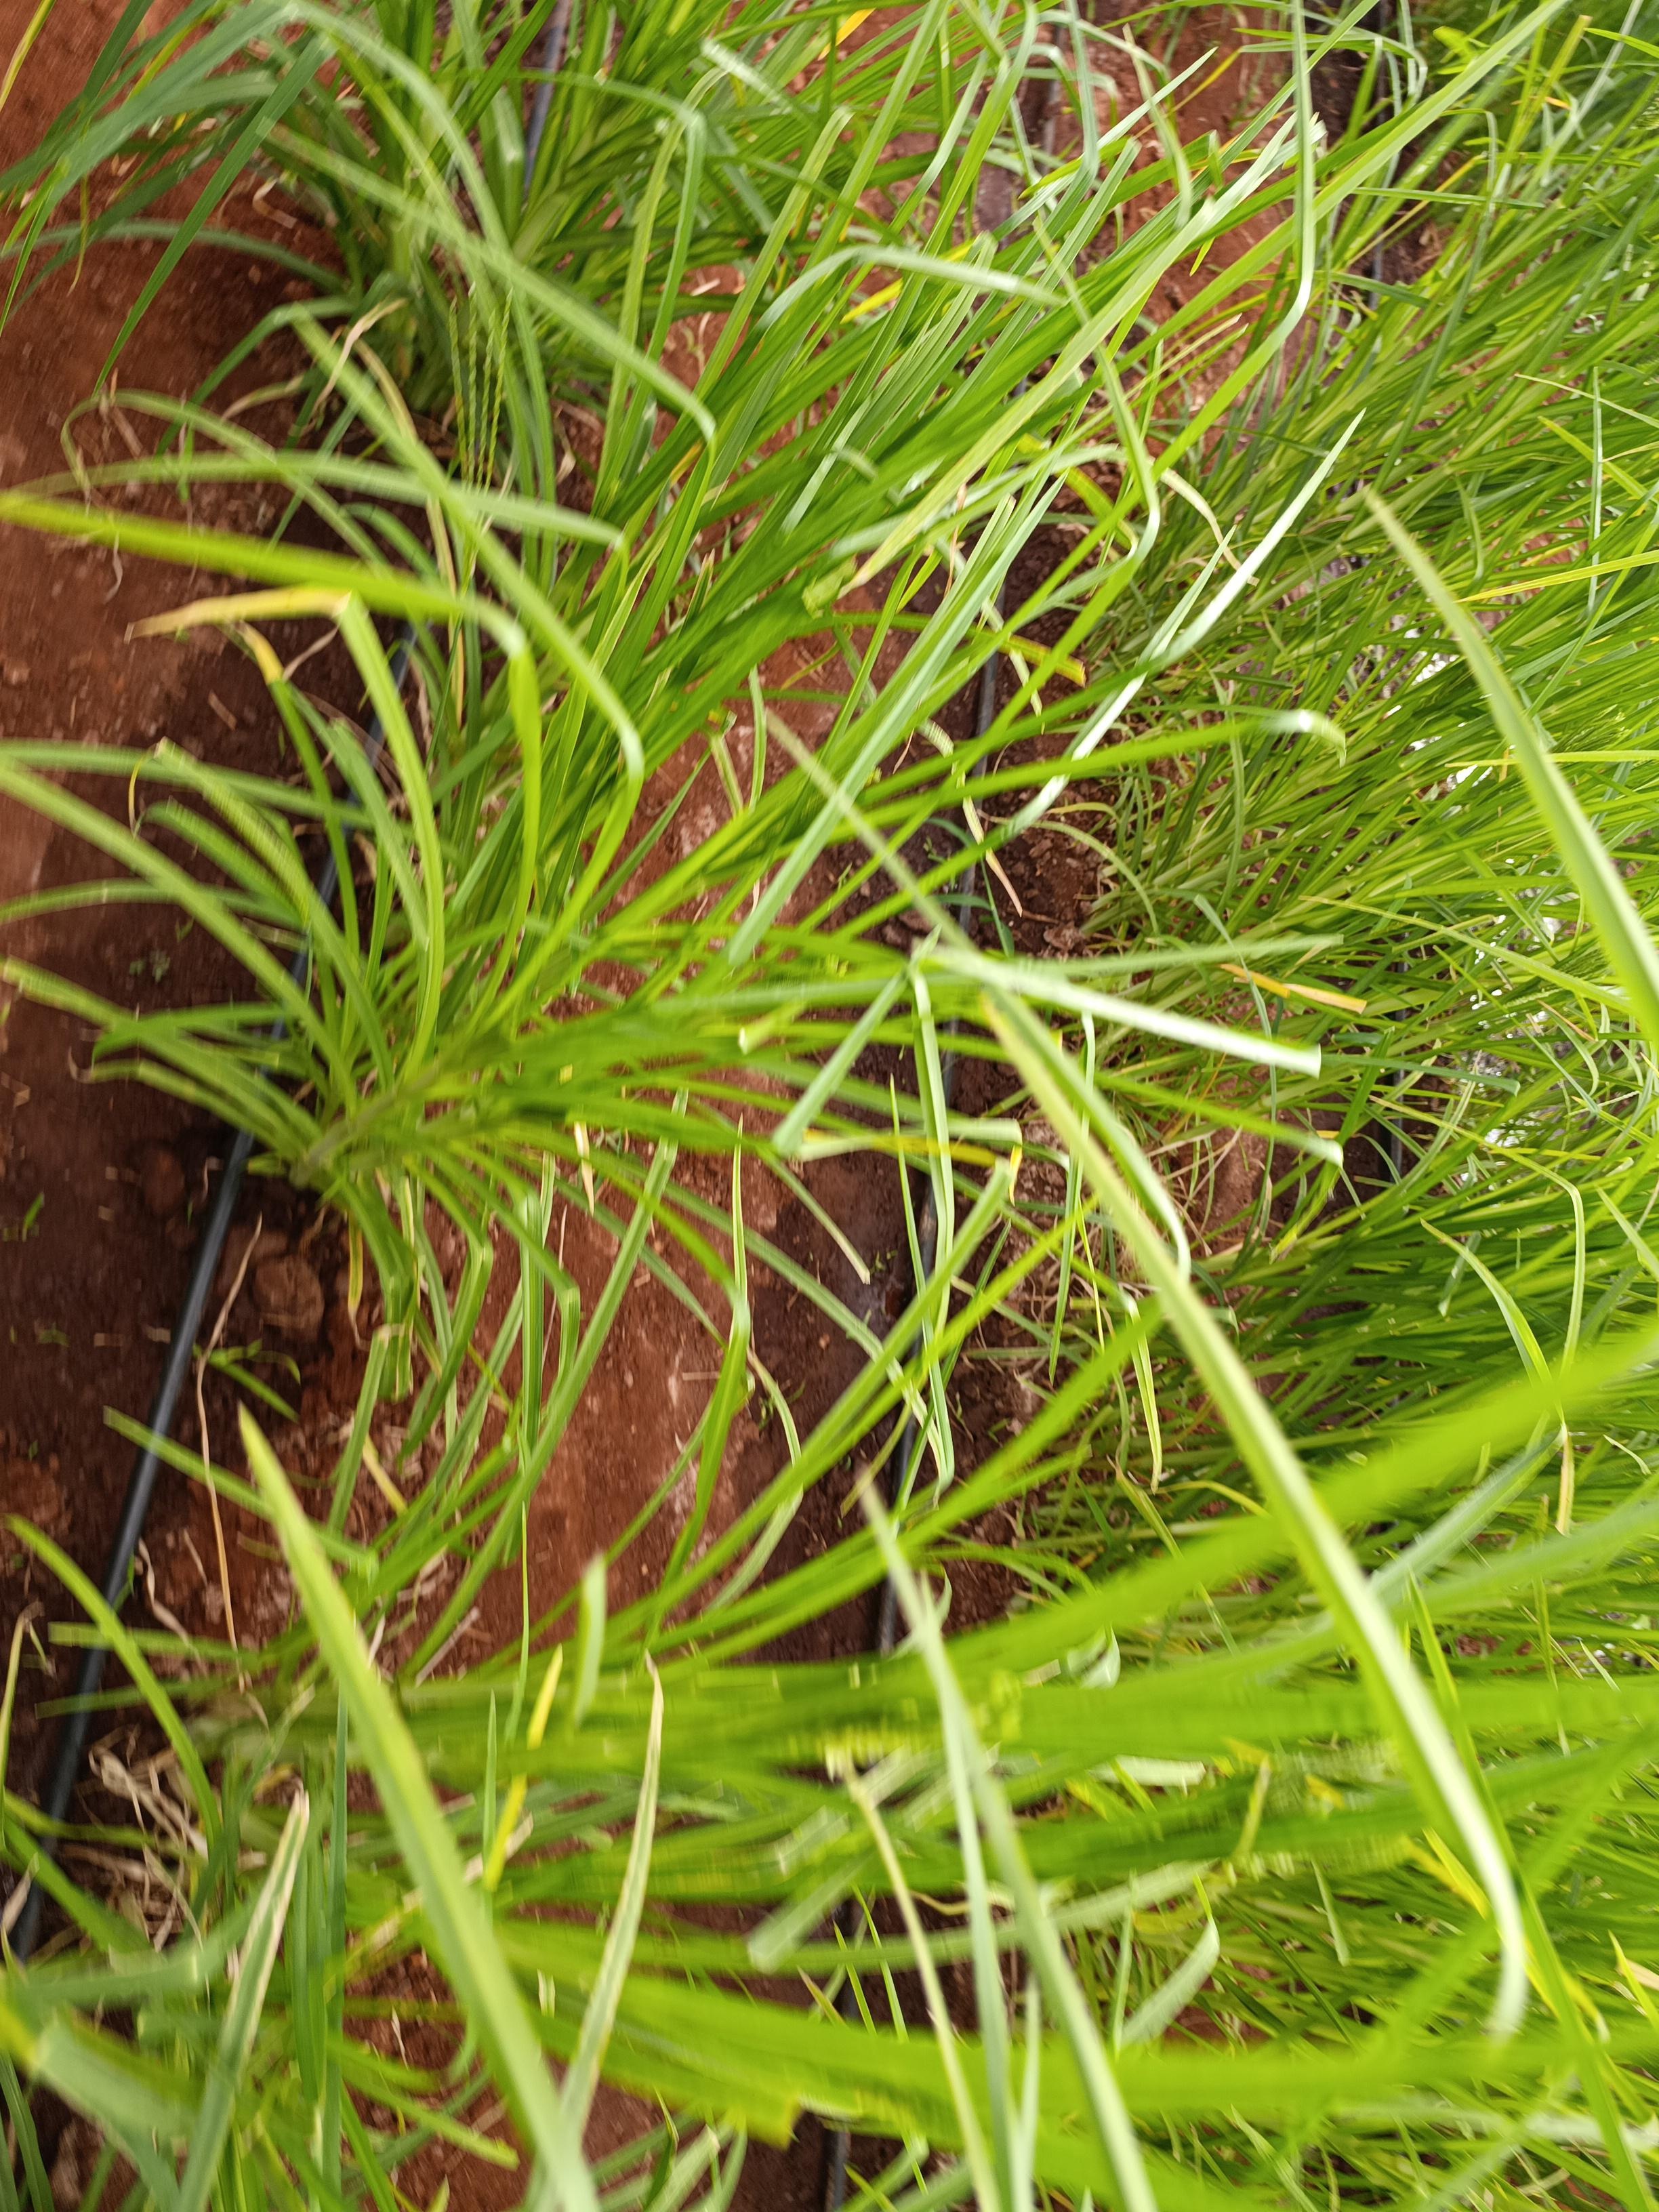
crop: finger millet
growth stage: flowering
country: Kenya
